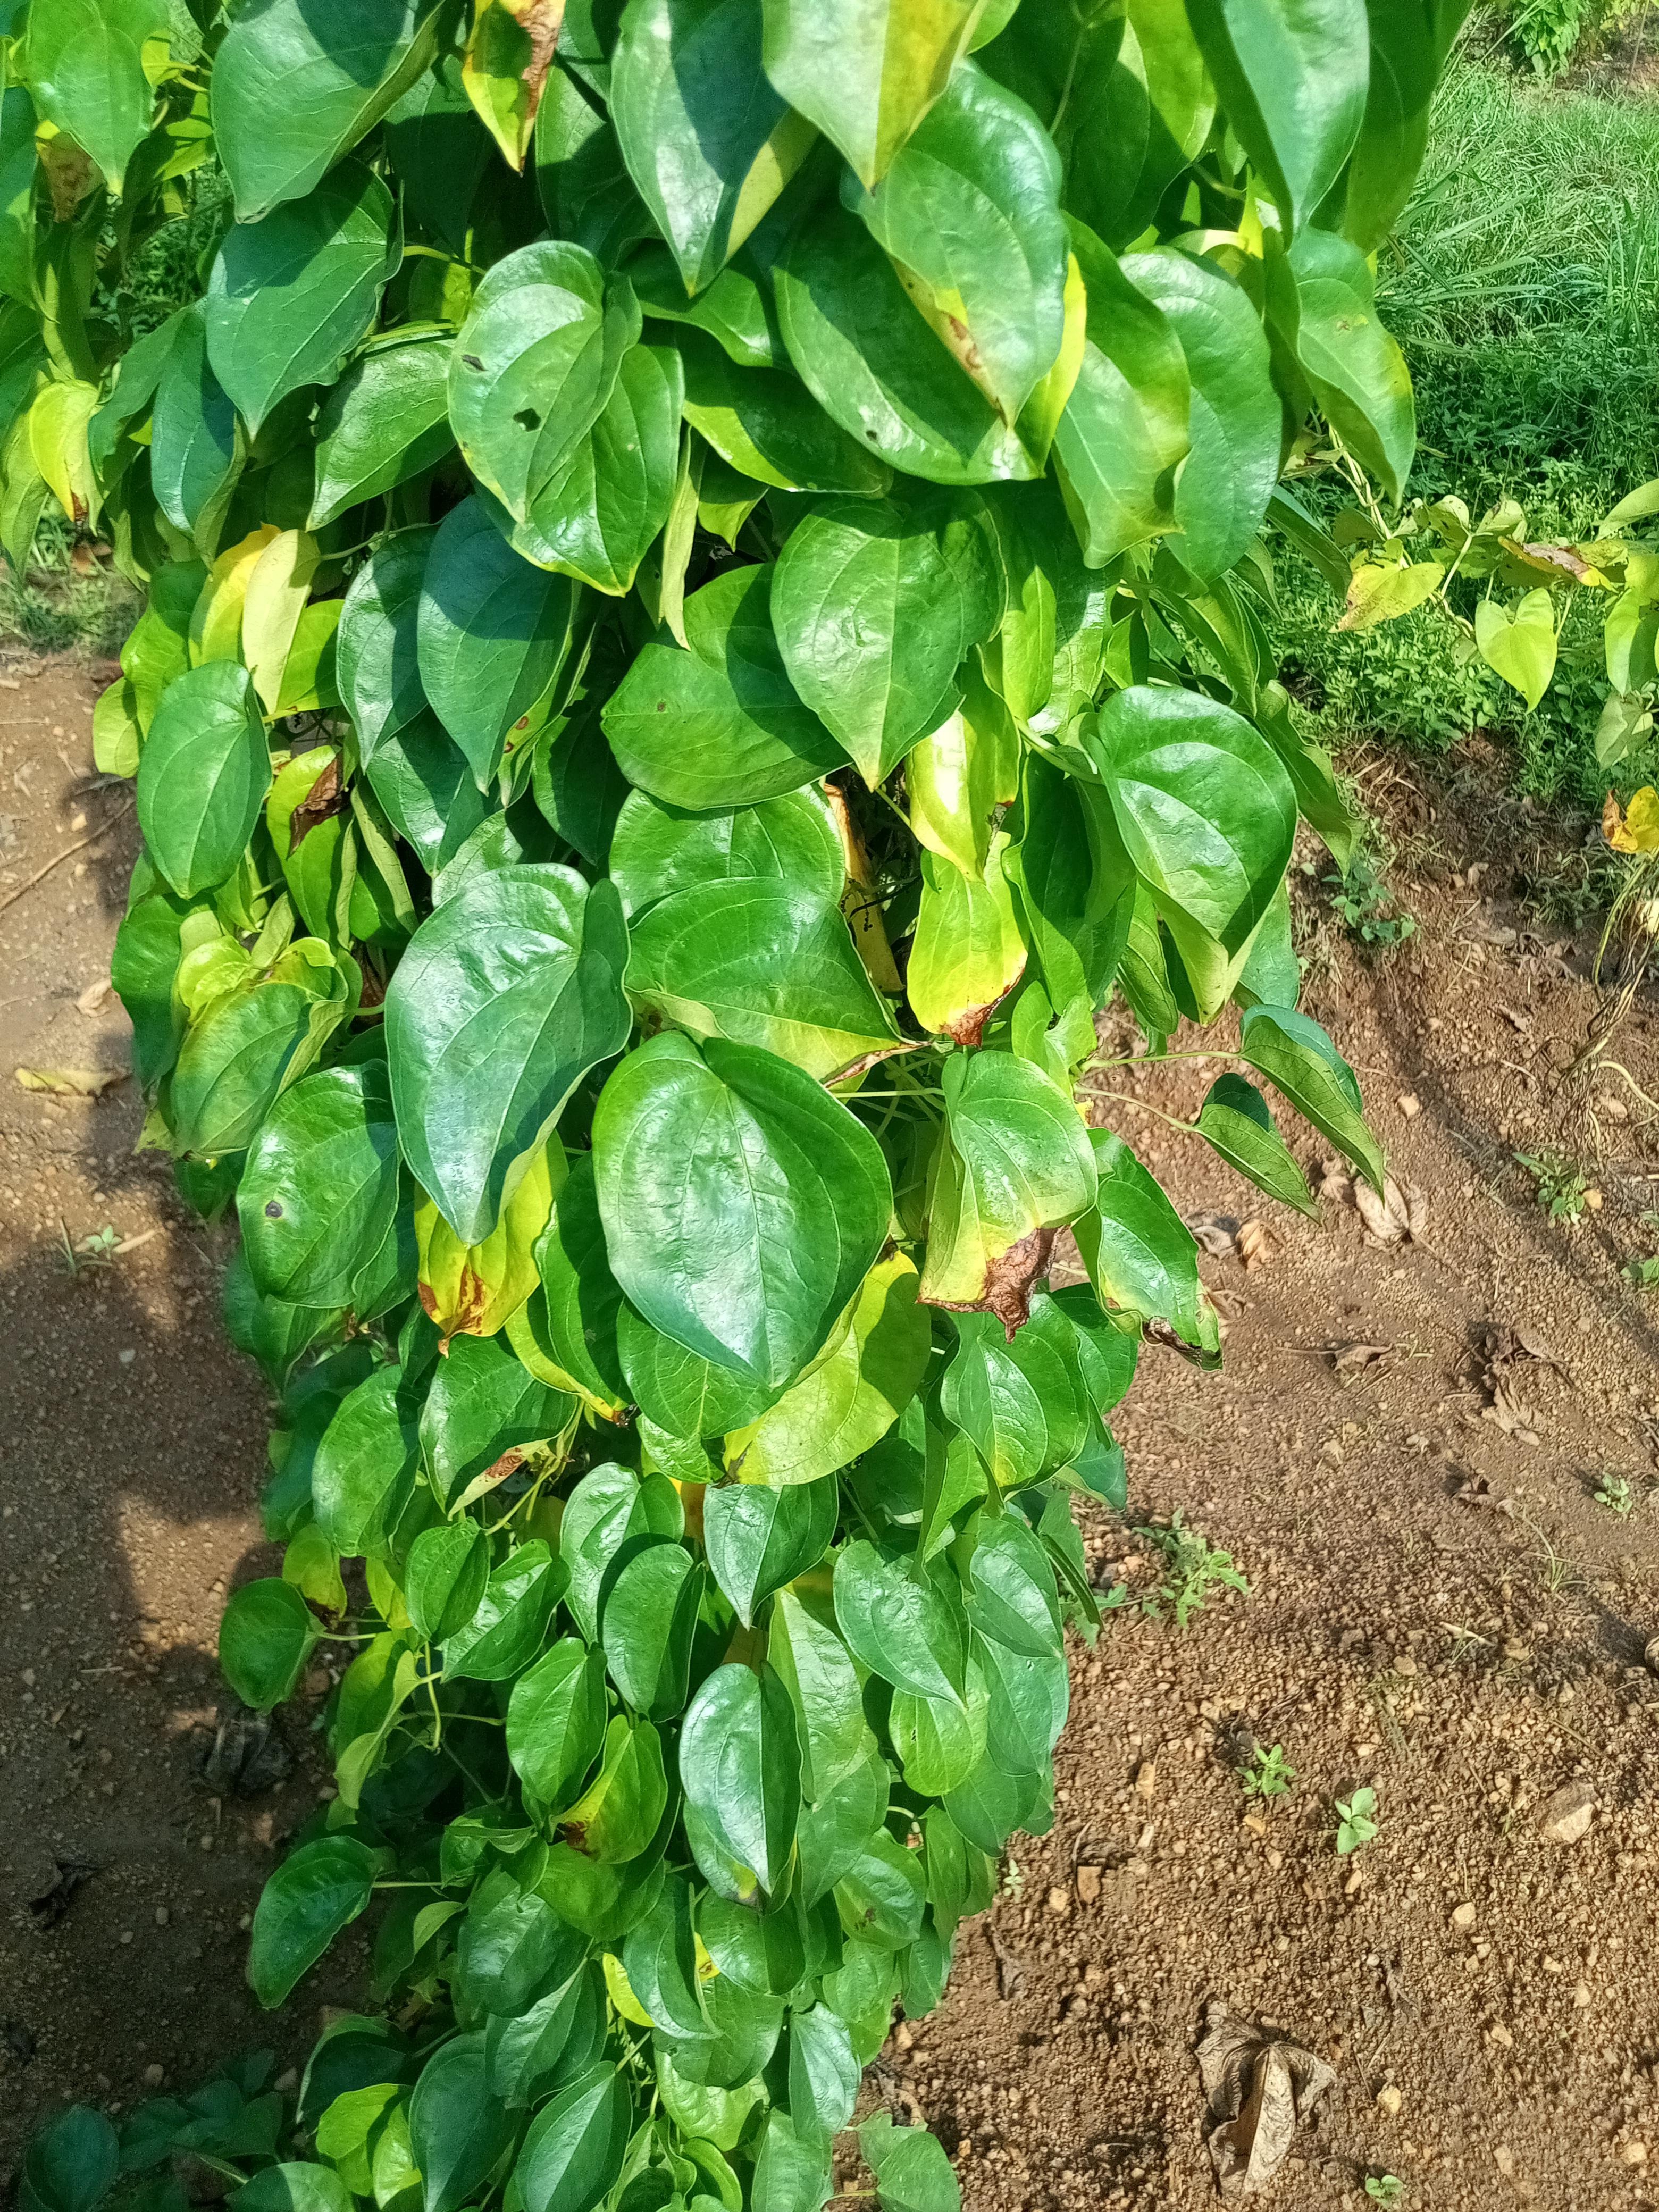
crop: yam
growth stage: maturity
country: Nigeria
